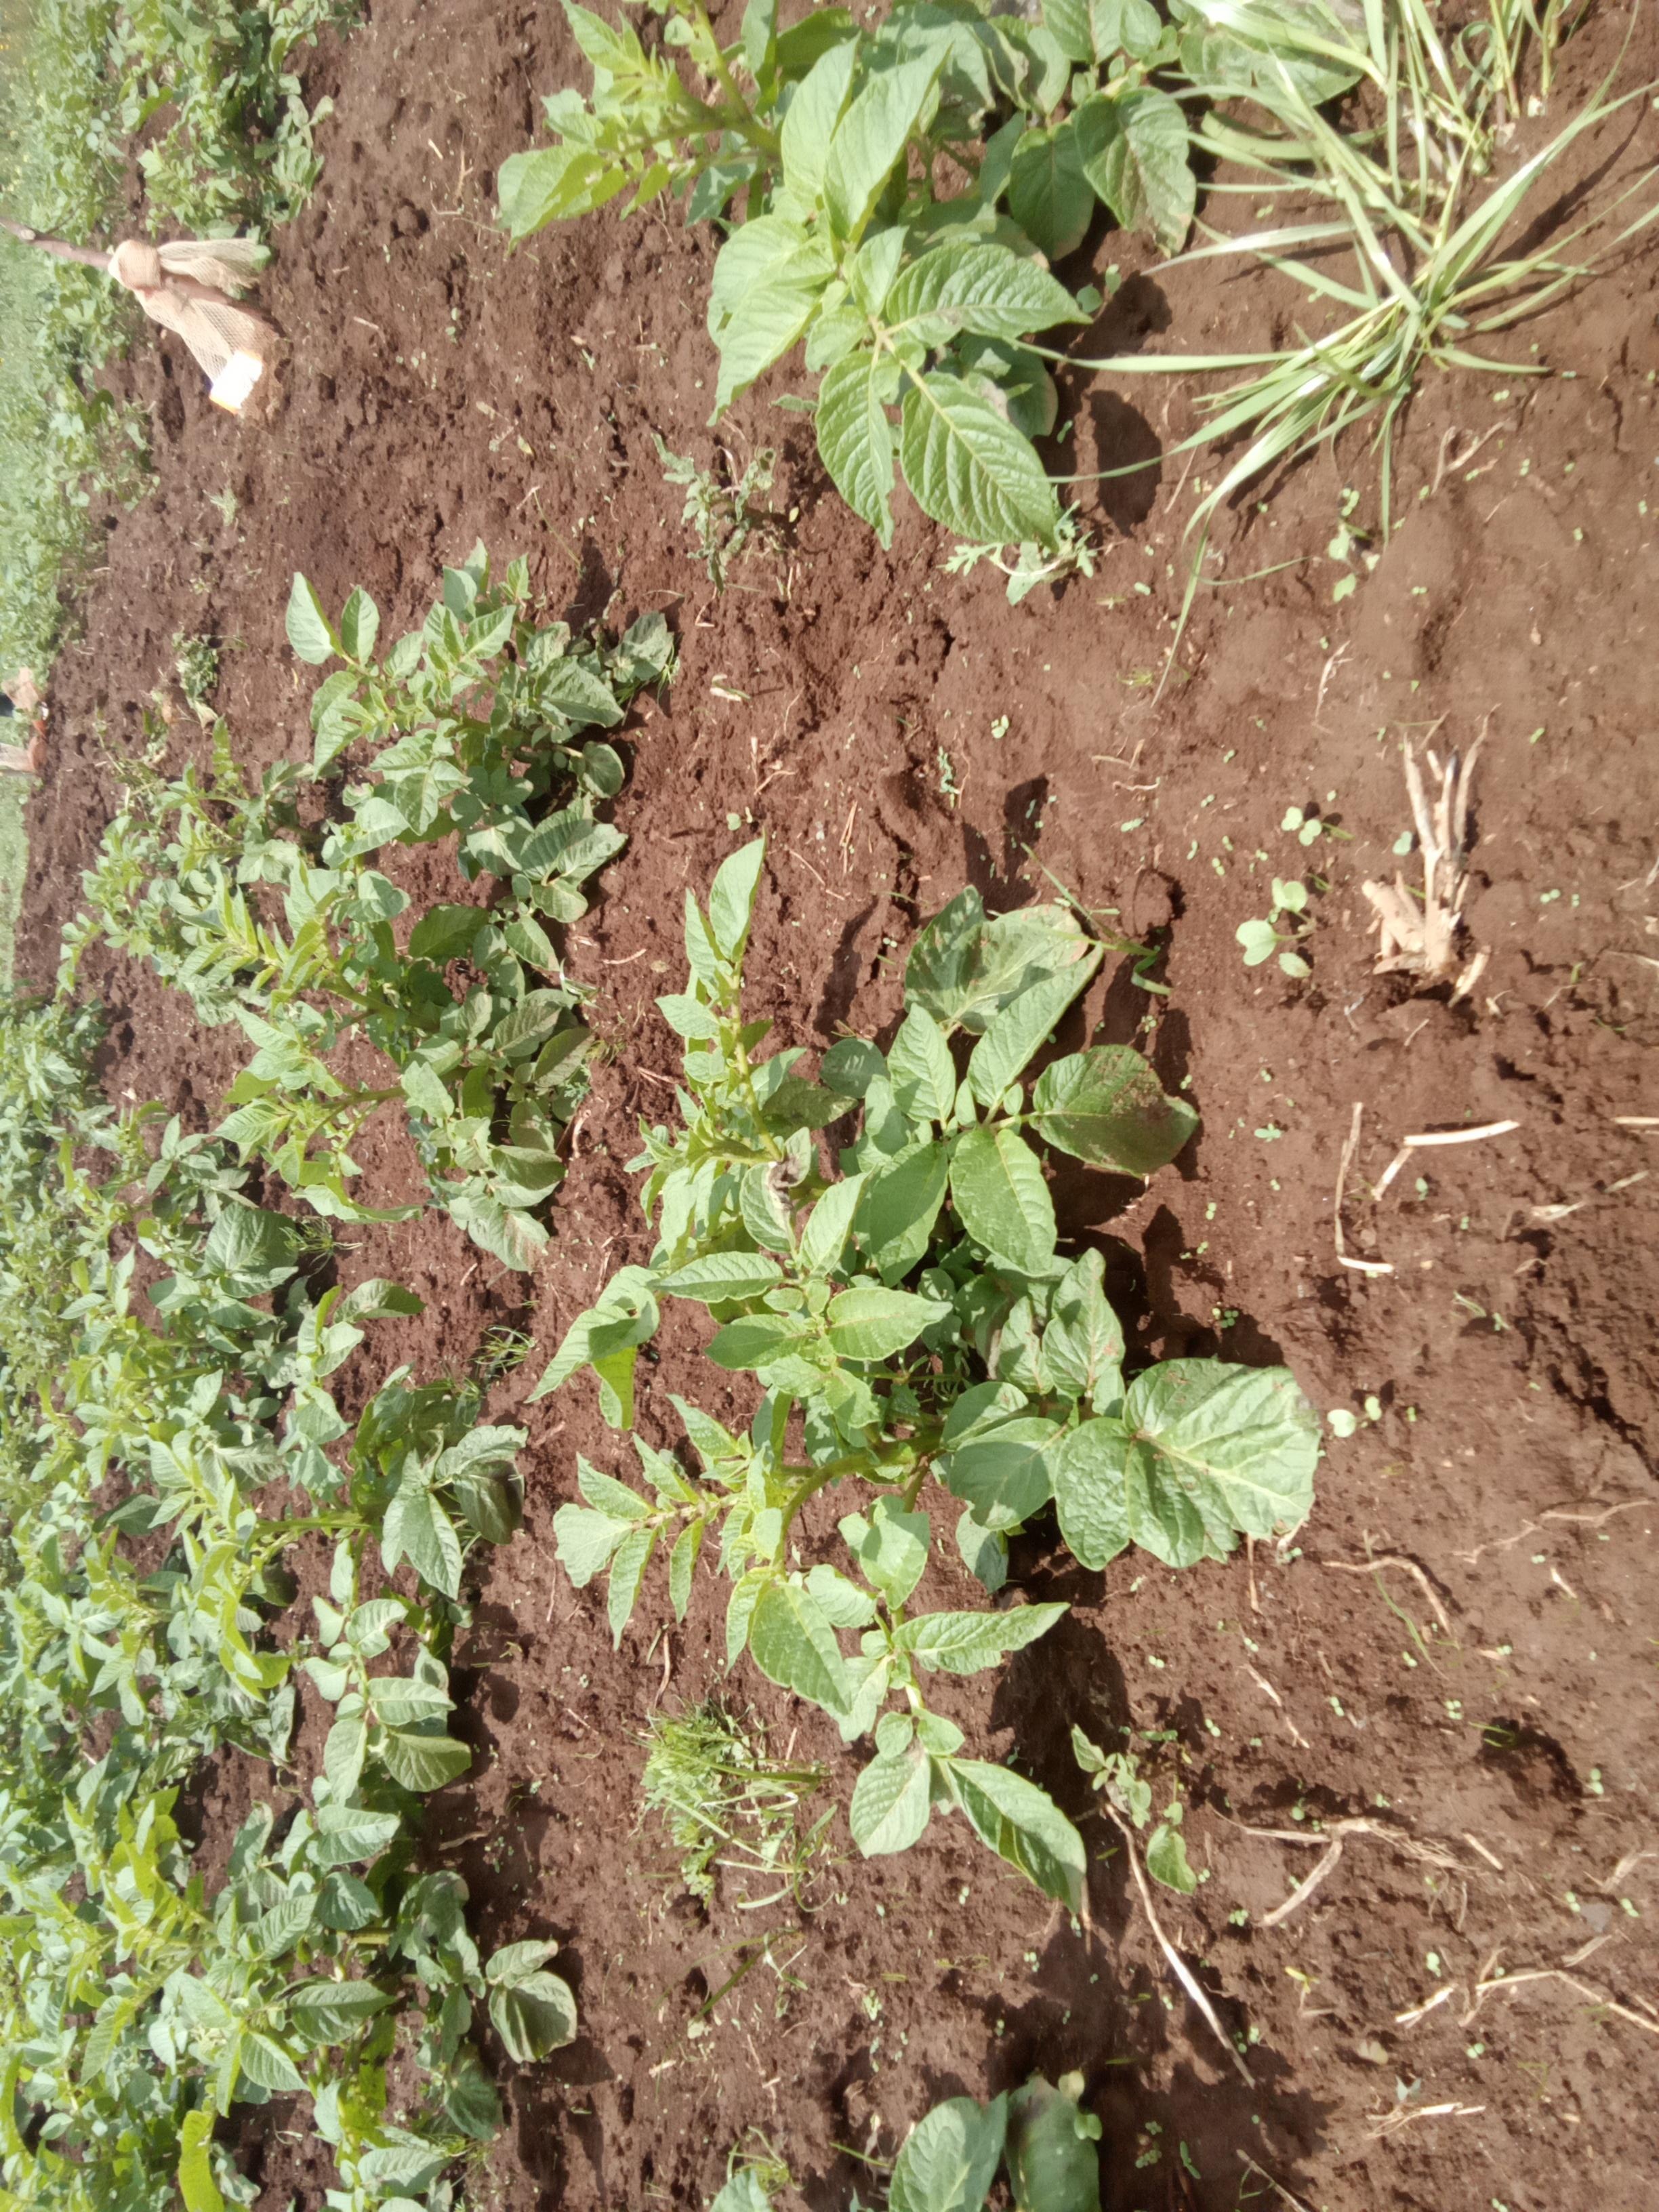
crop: potato
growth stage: vegetative
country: Kenya
